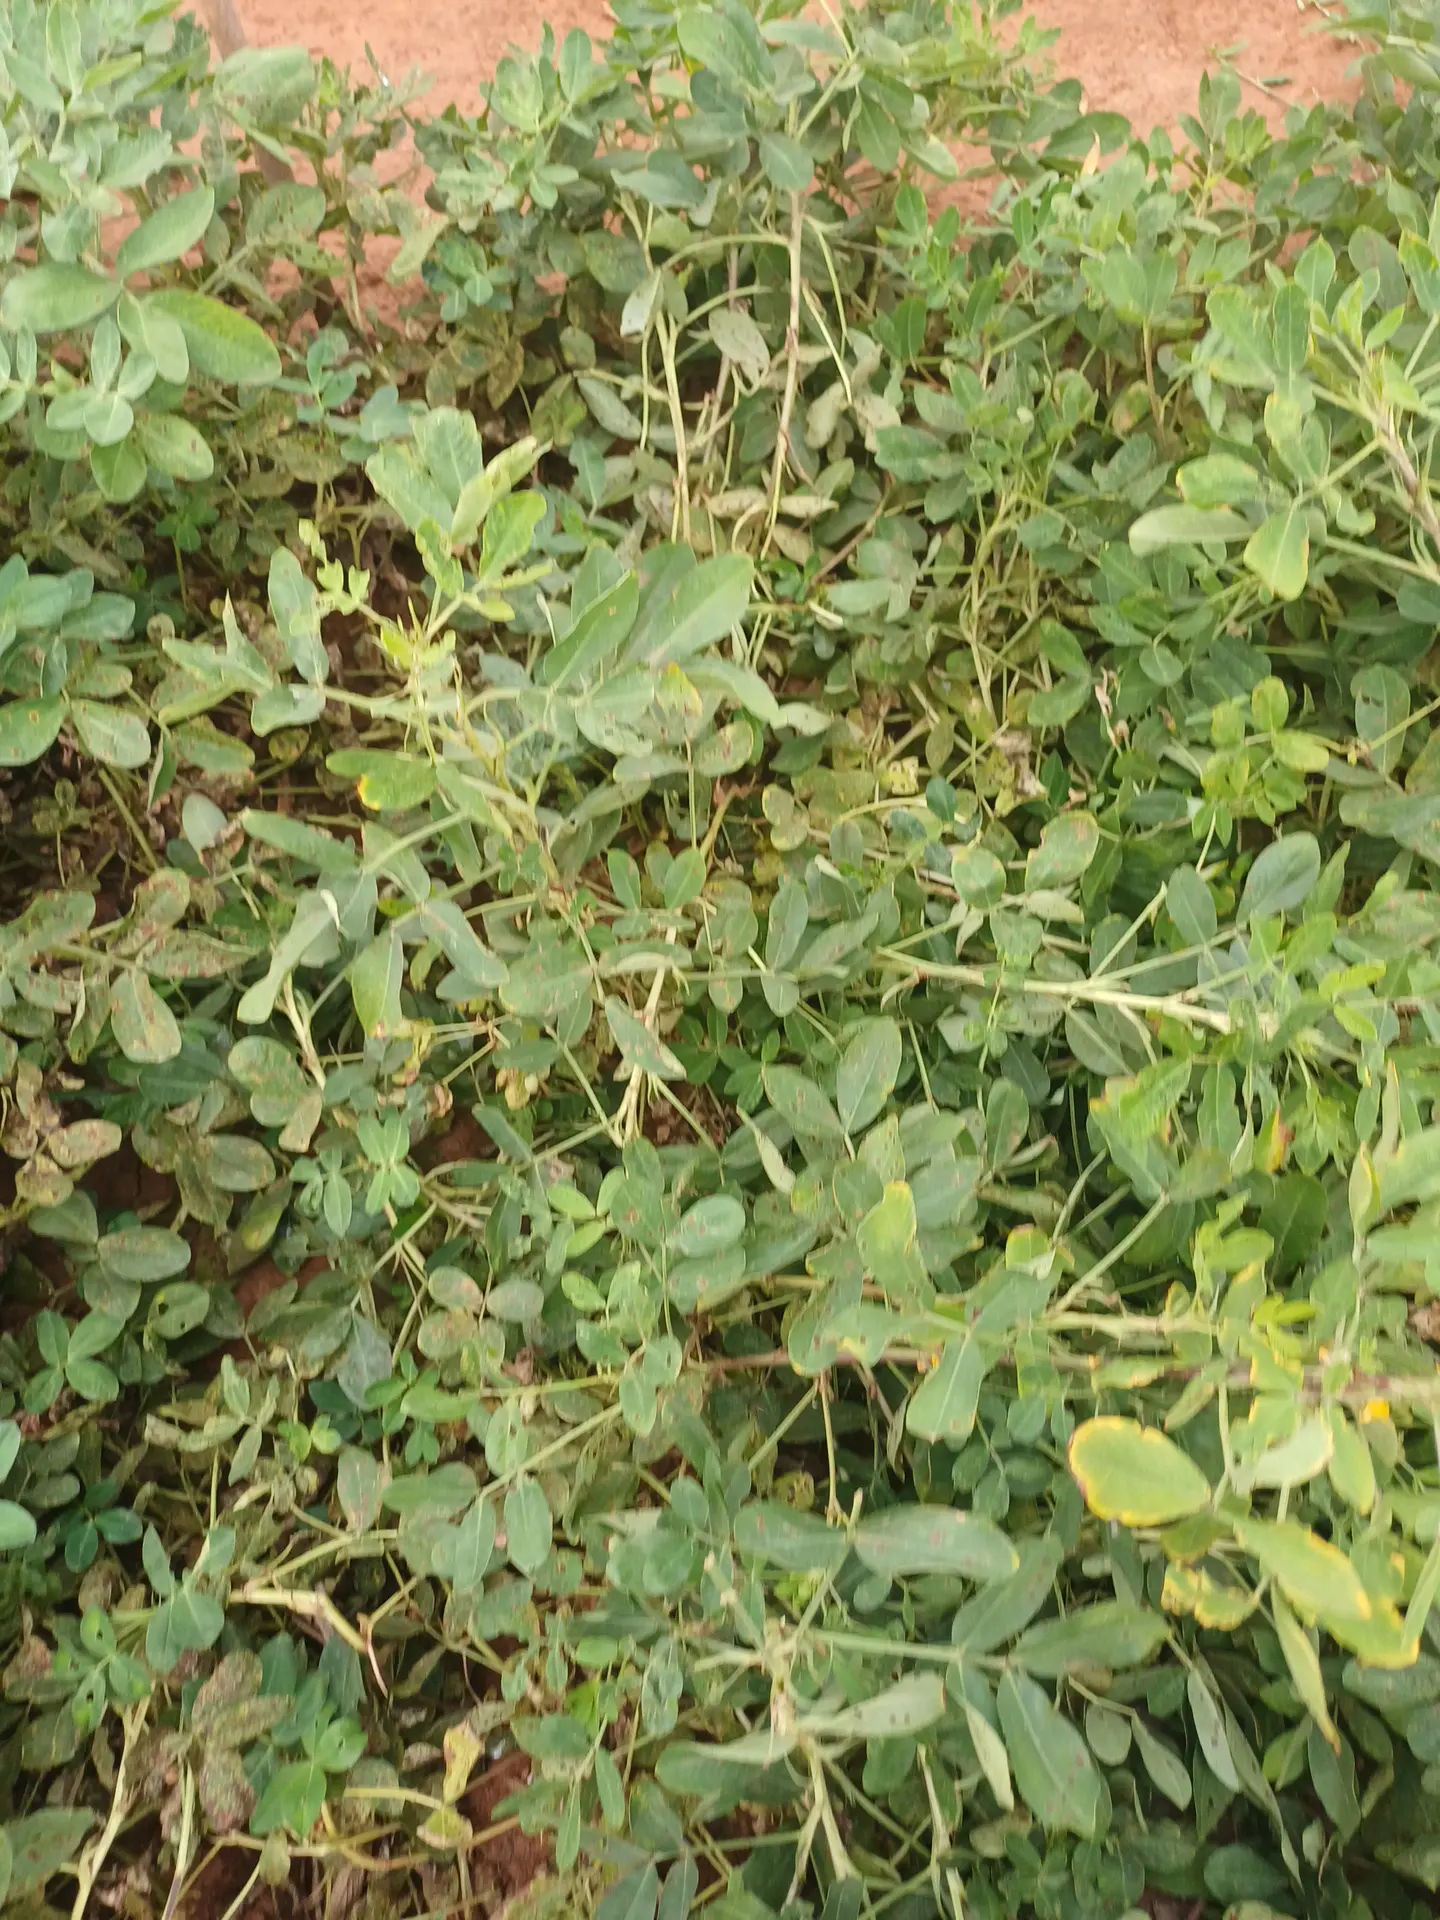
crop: groundnut
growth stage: pegging
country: Kenya
